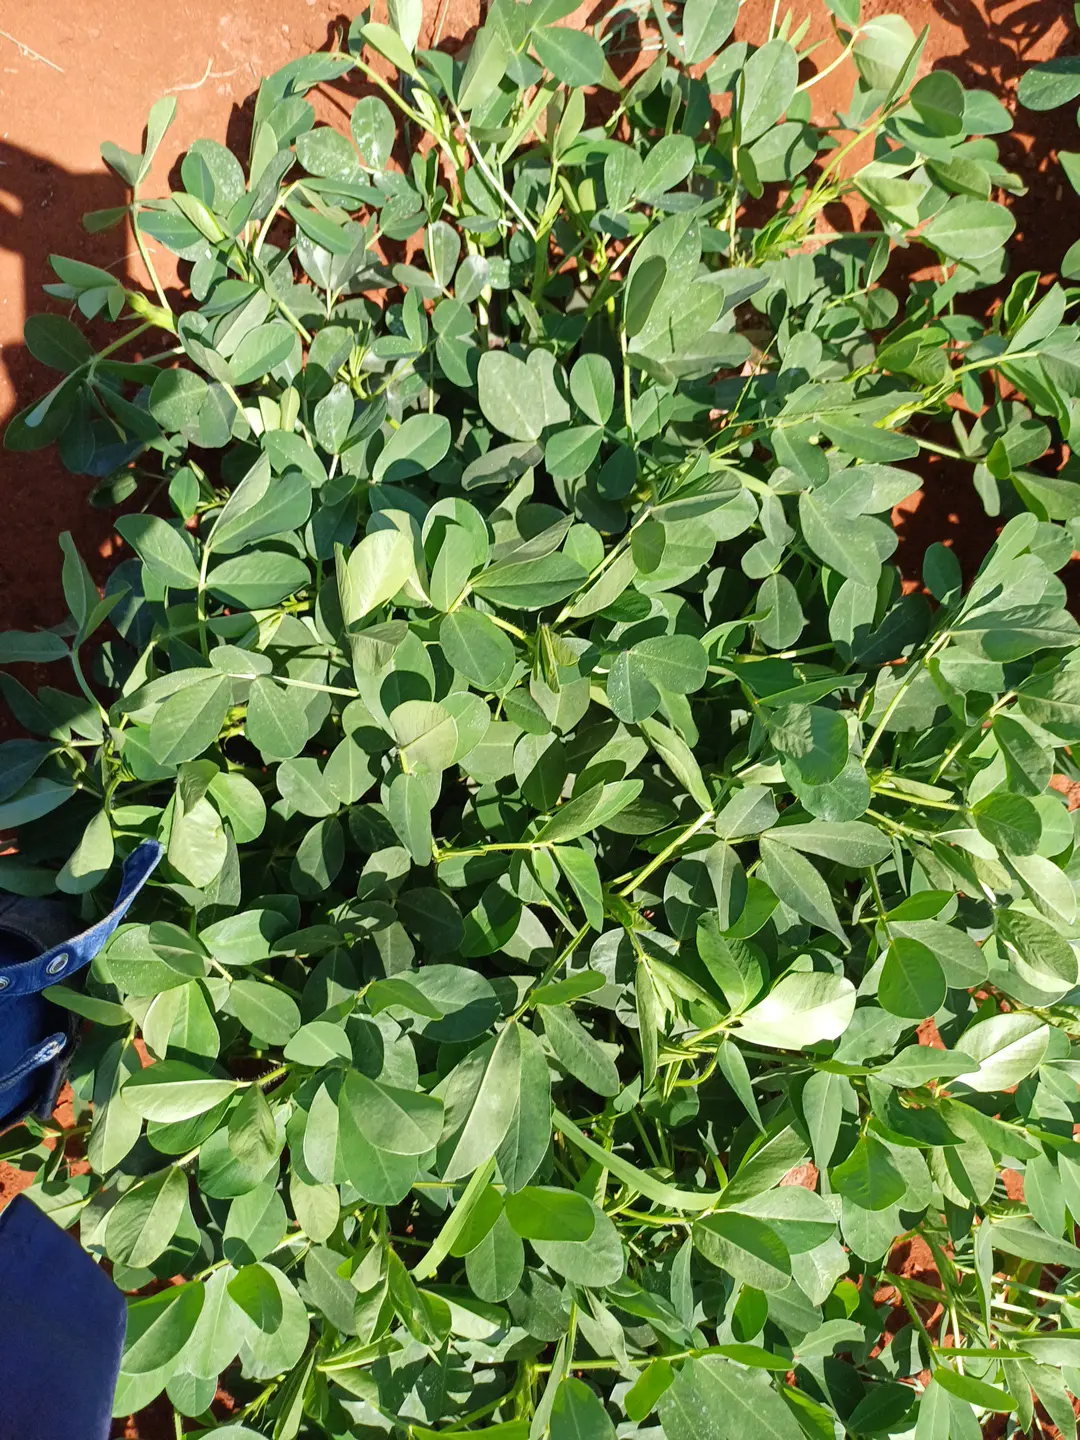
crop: groundnut
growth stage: flowering
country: Kenya
